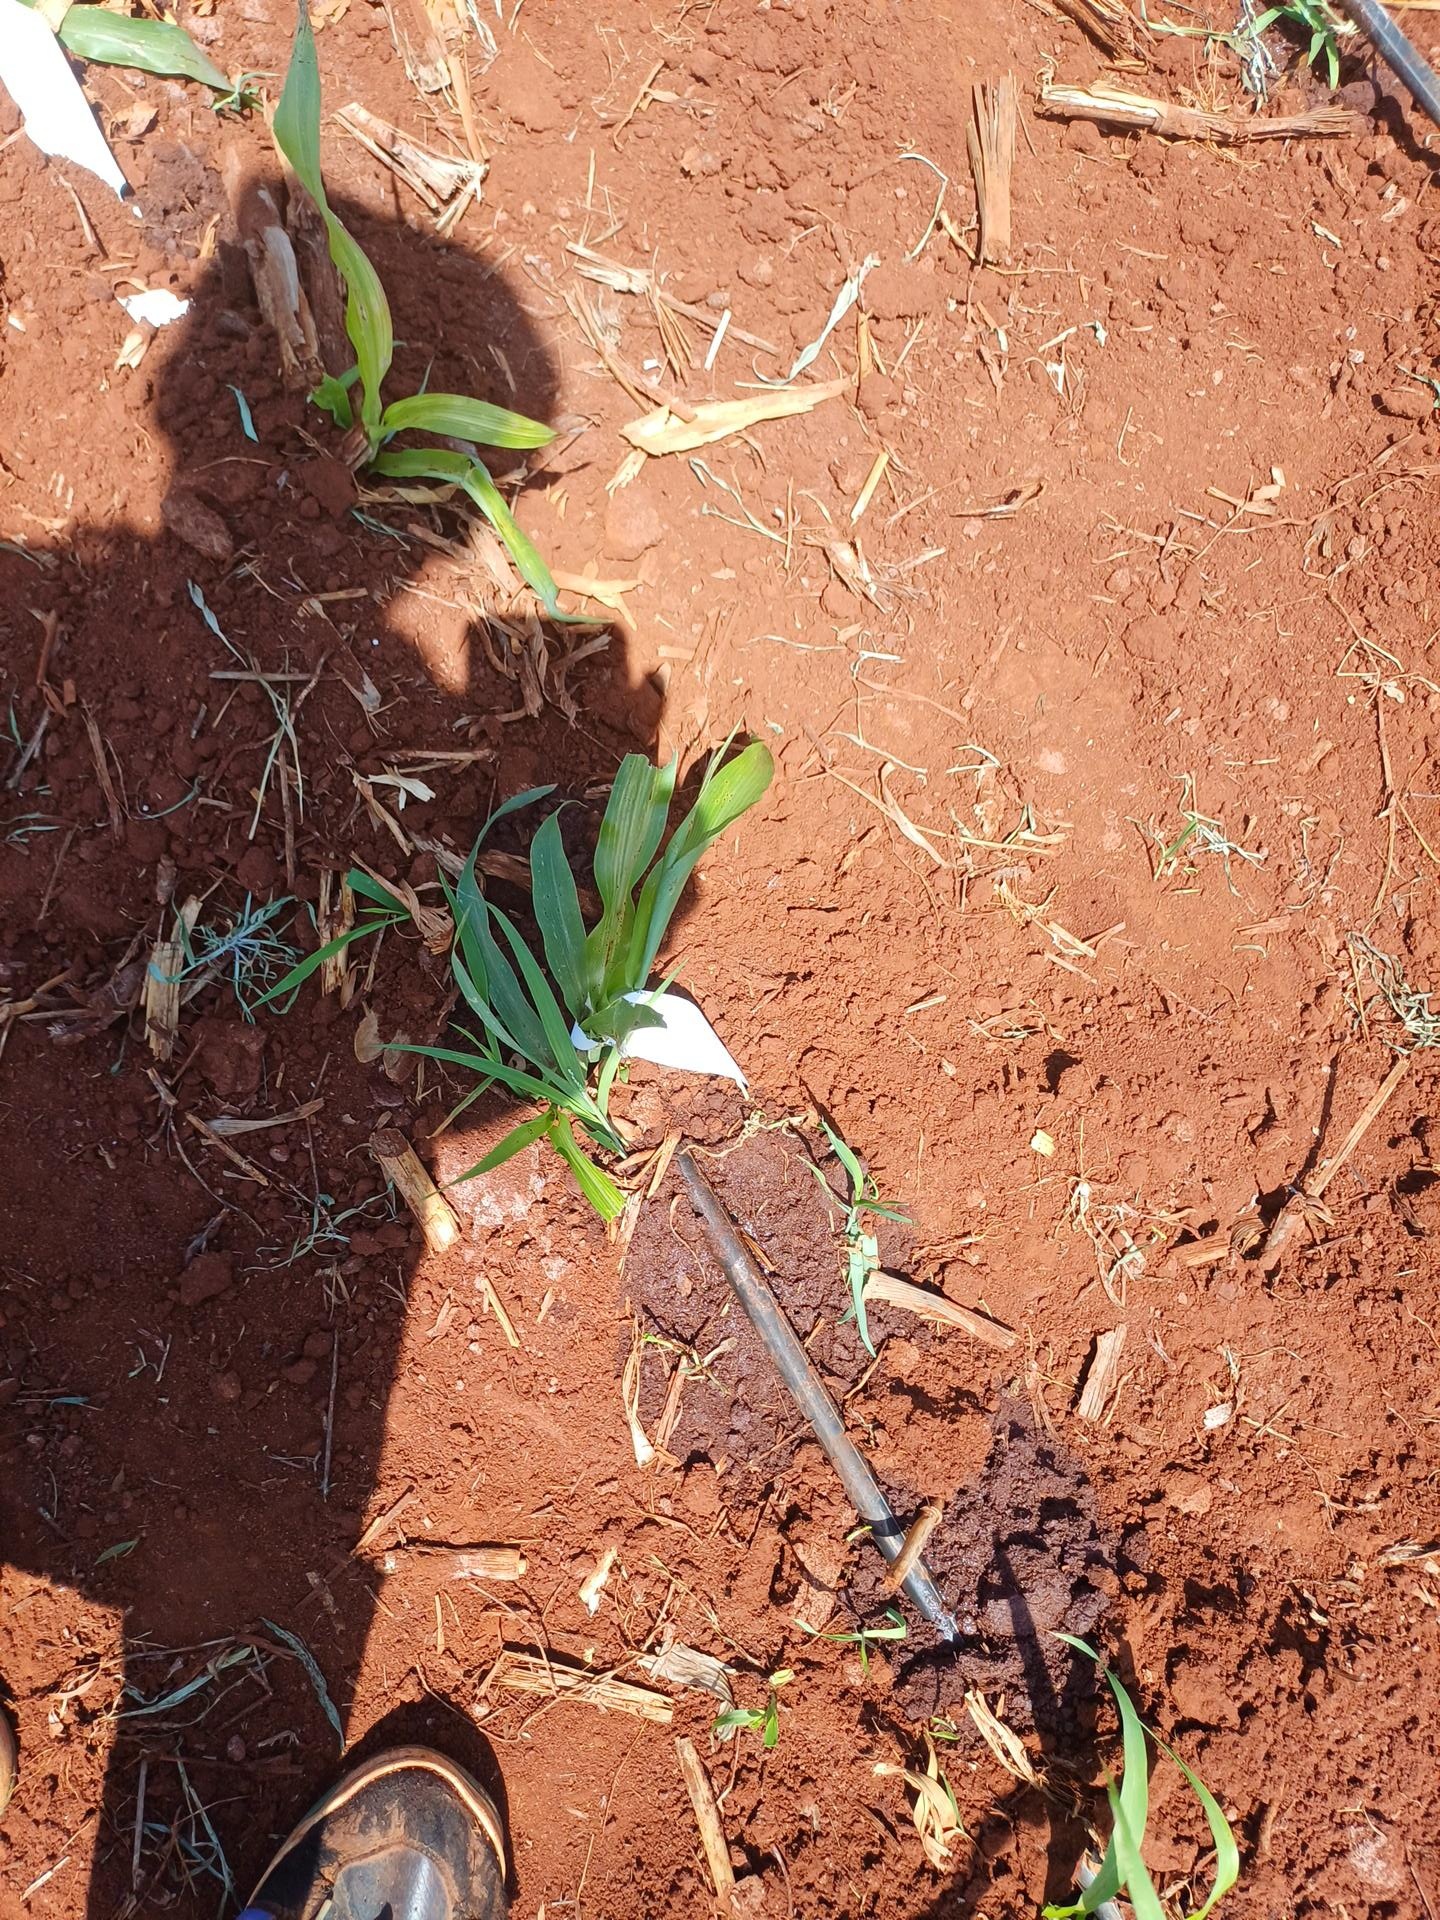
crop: sorghum
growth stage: vegetative
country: Kenya
